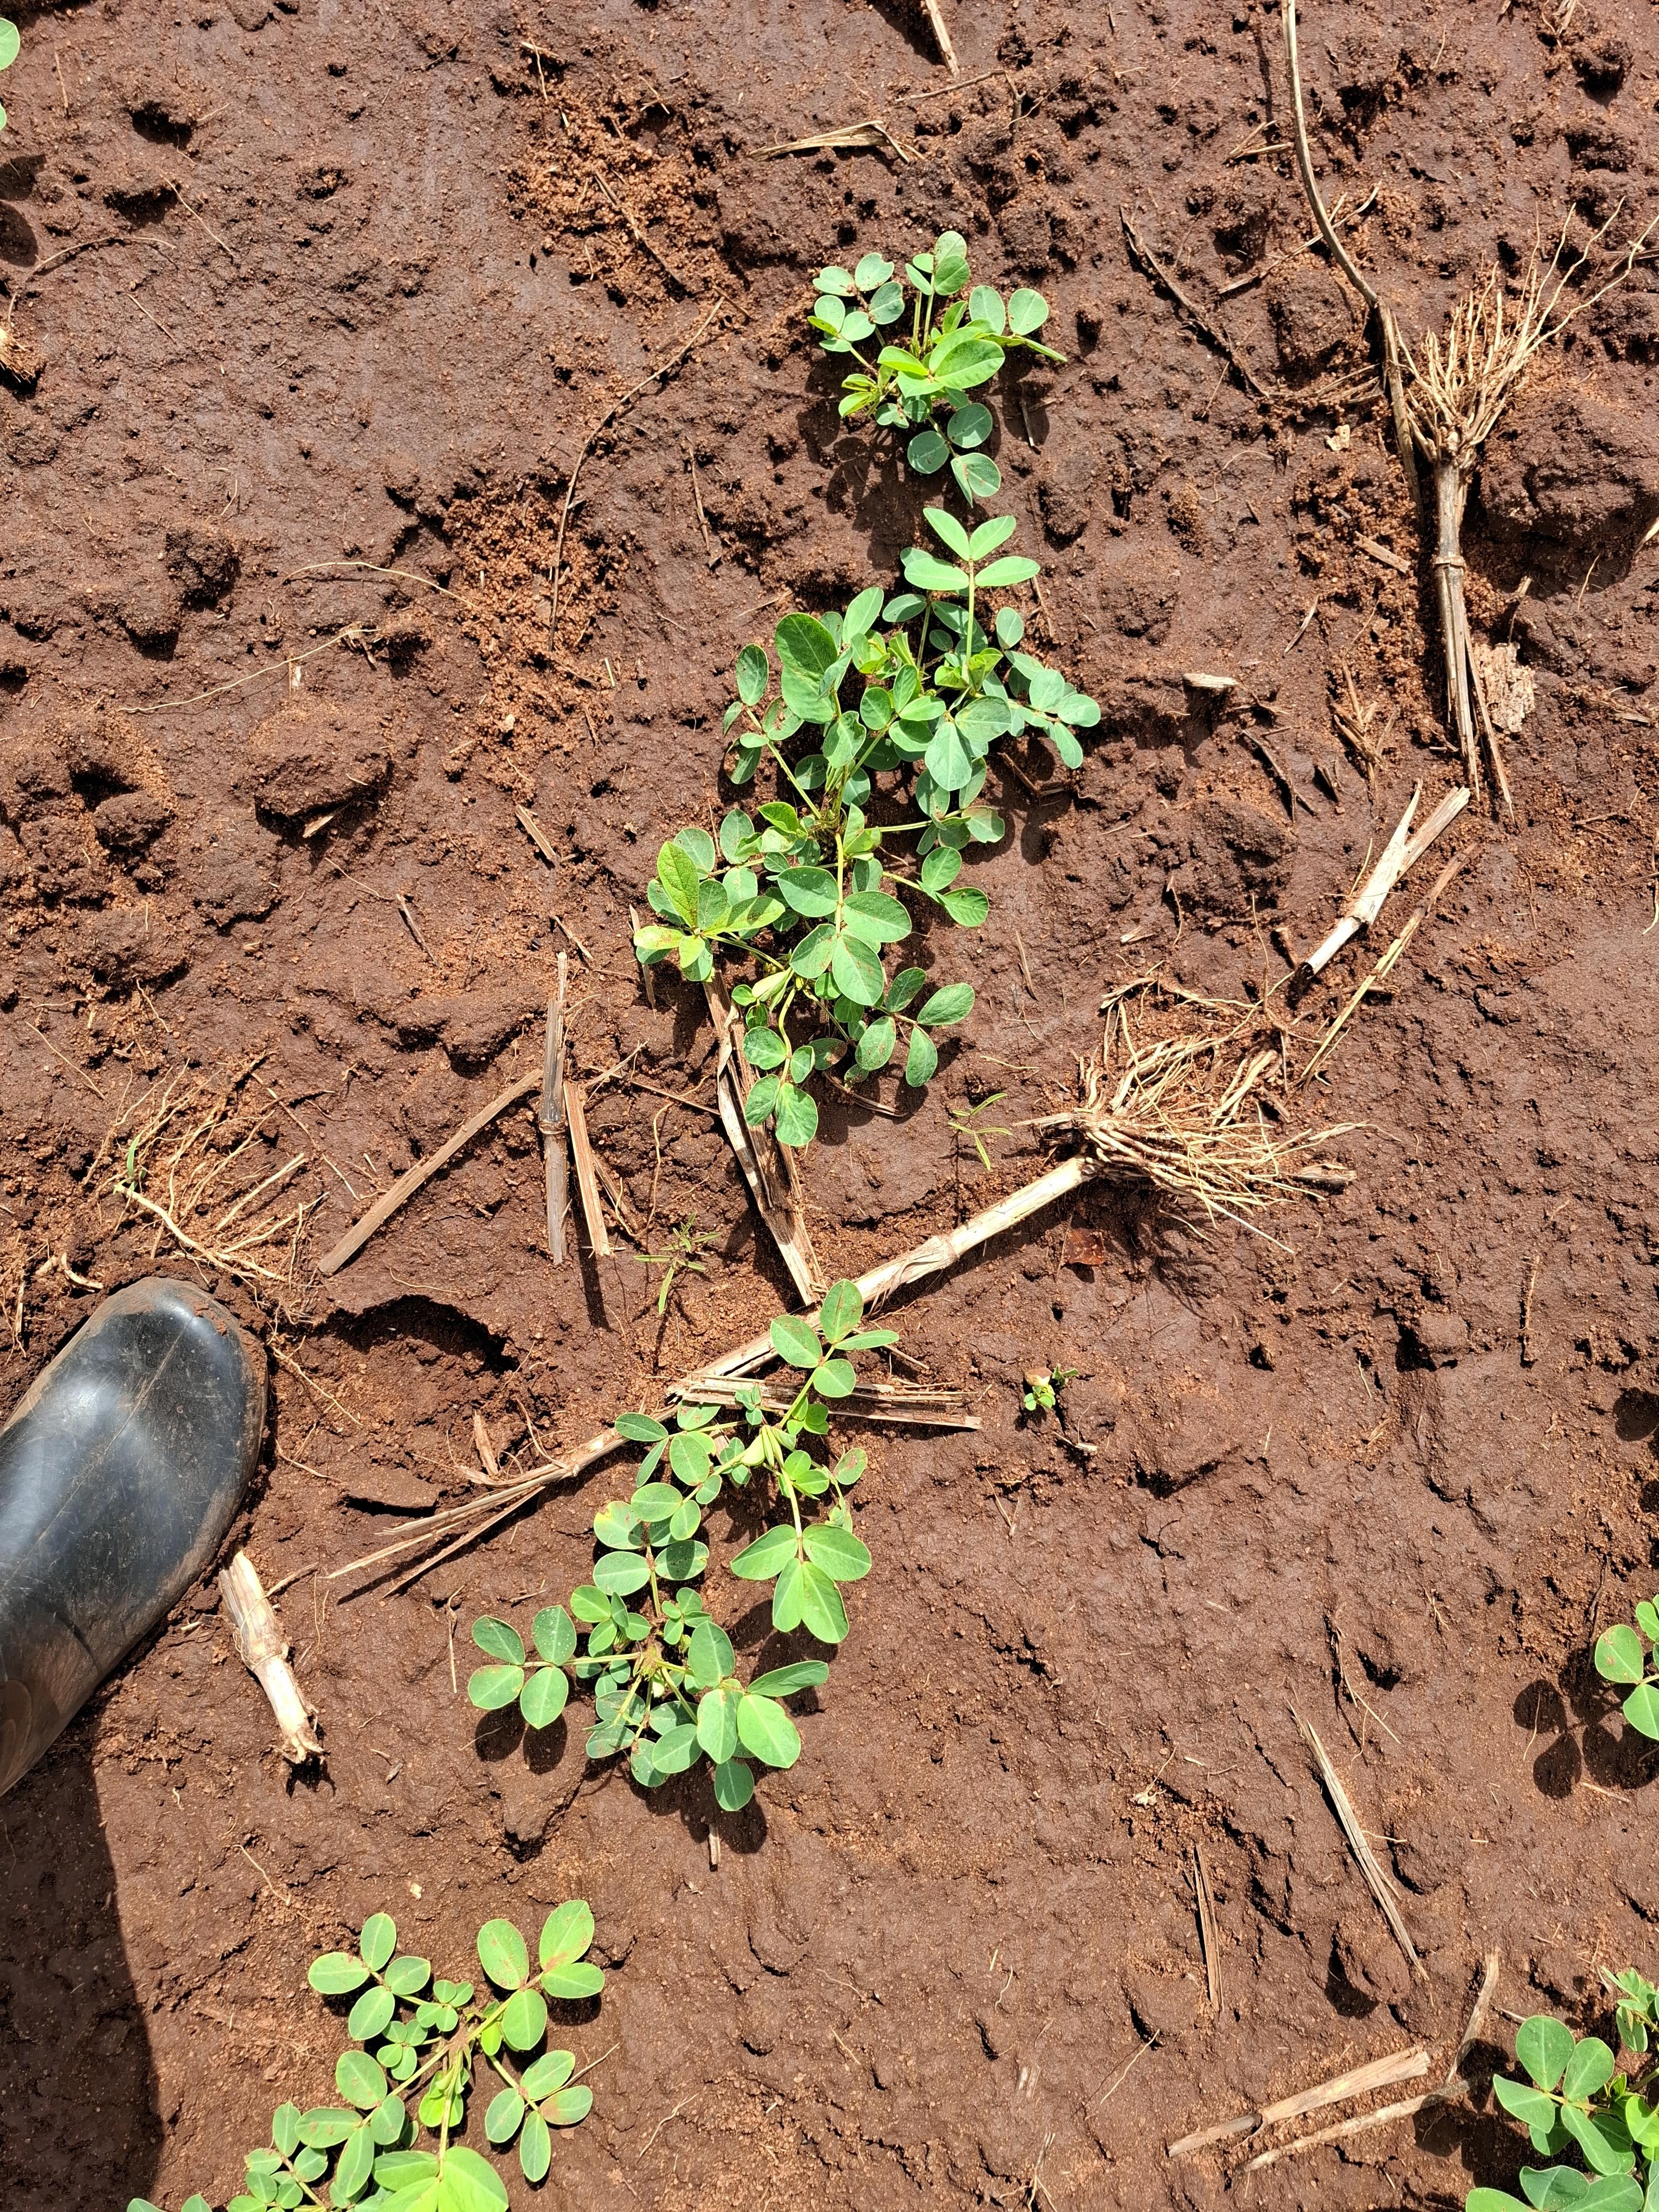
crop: groundnut
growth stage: vegetative
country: Kenya
